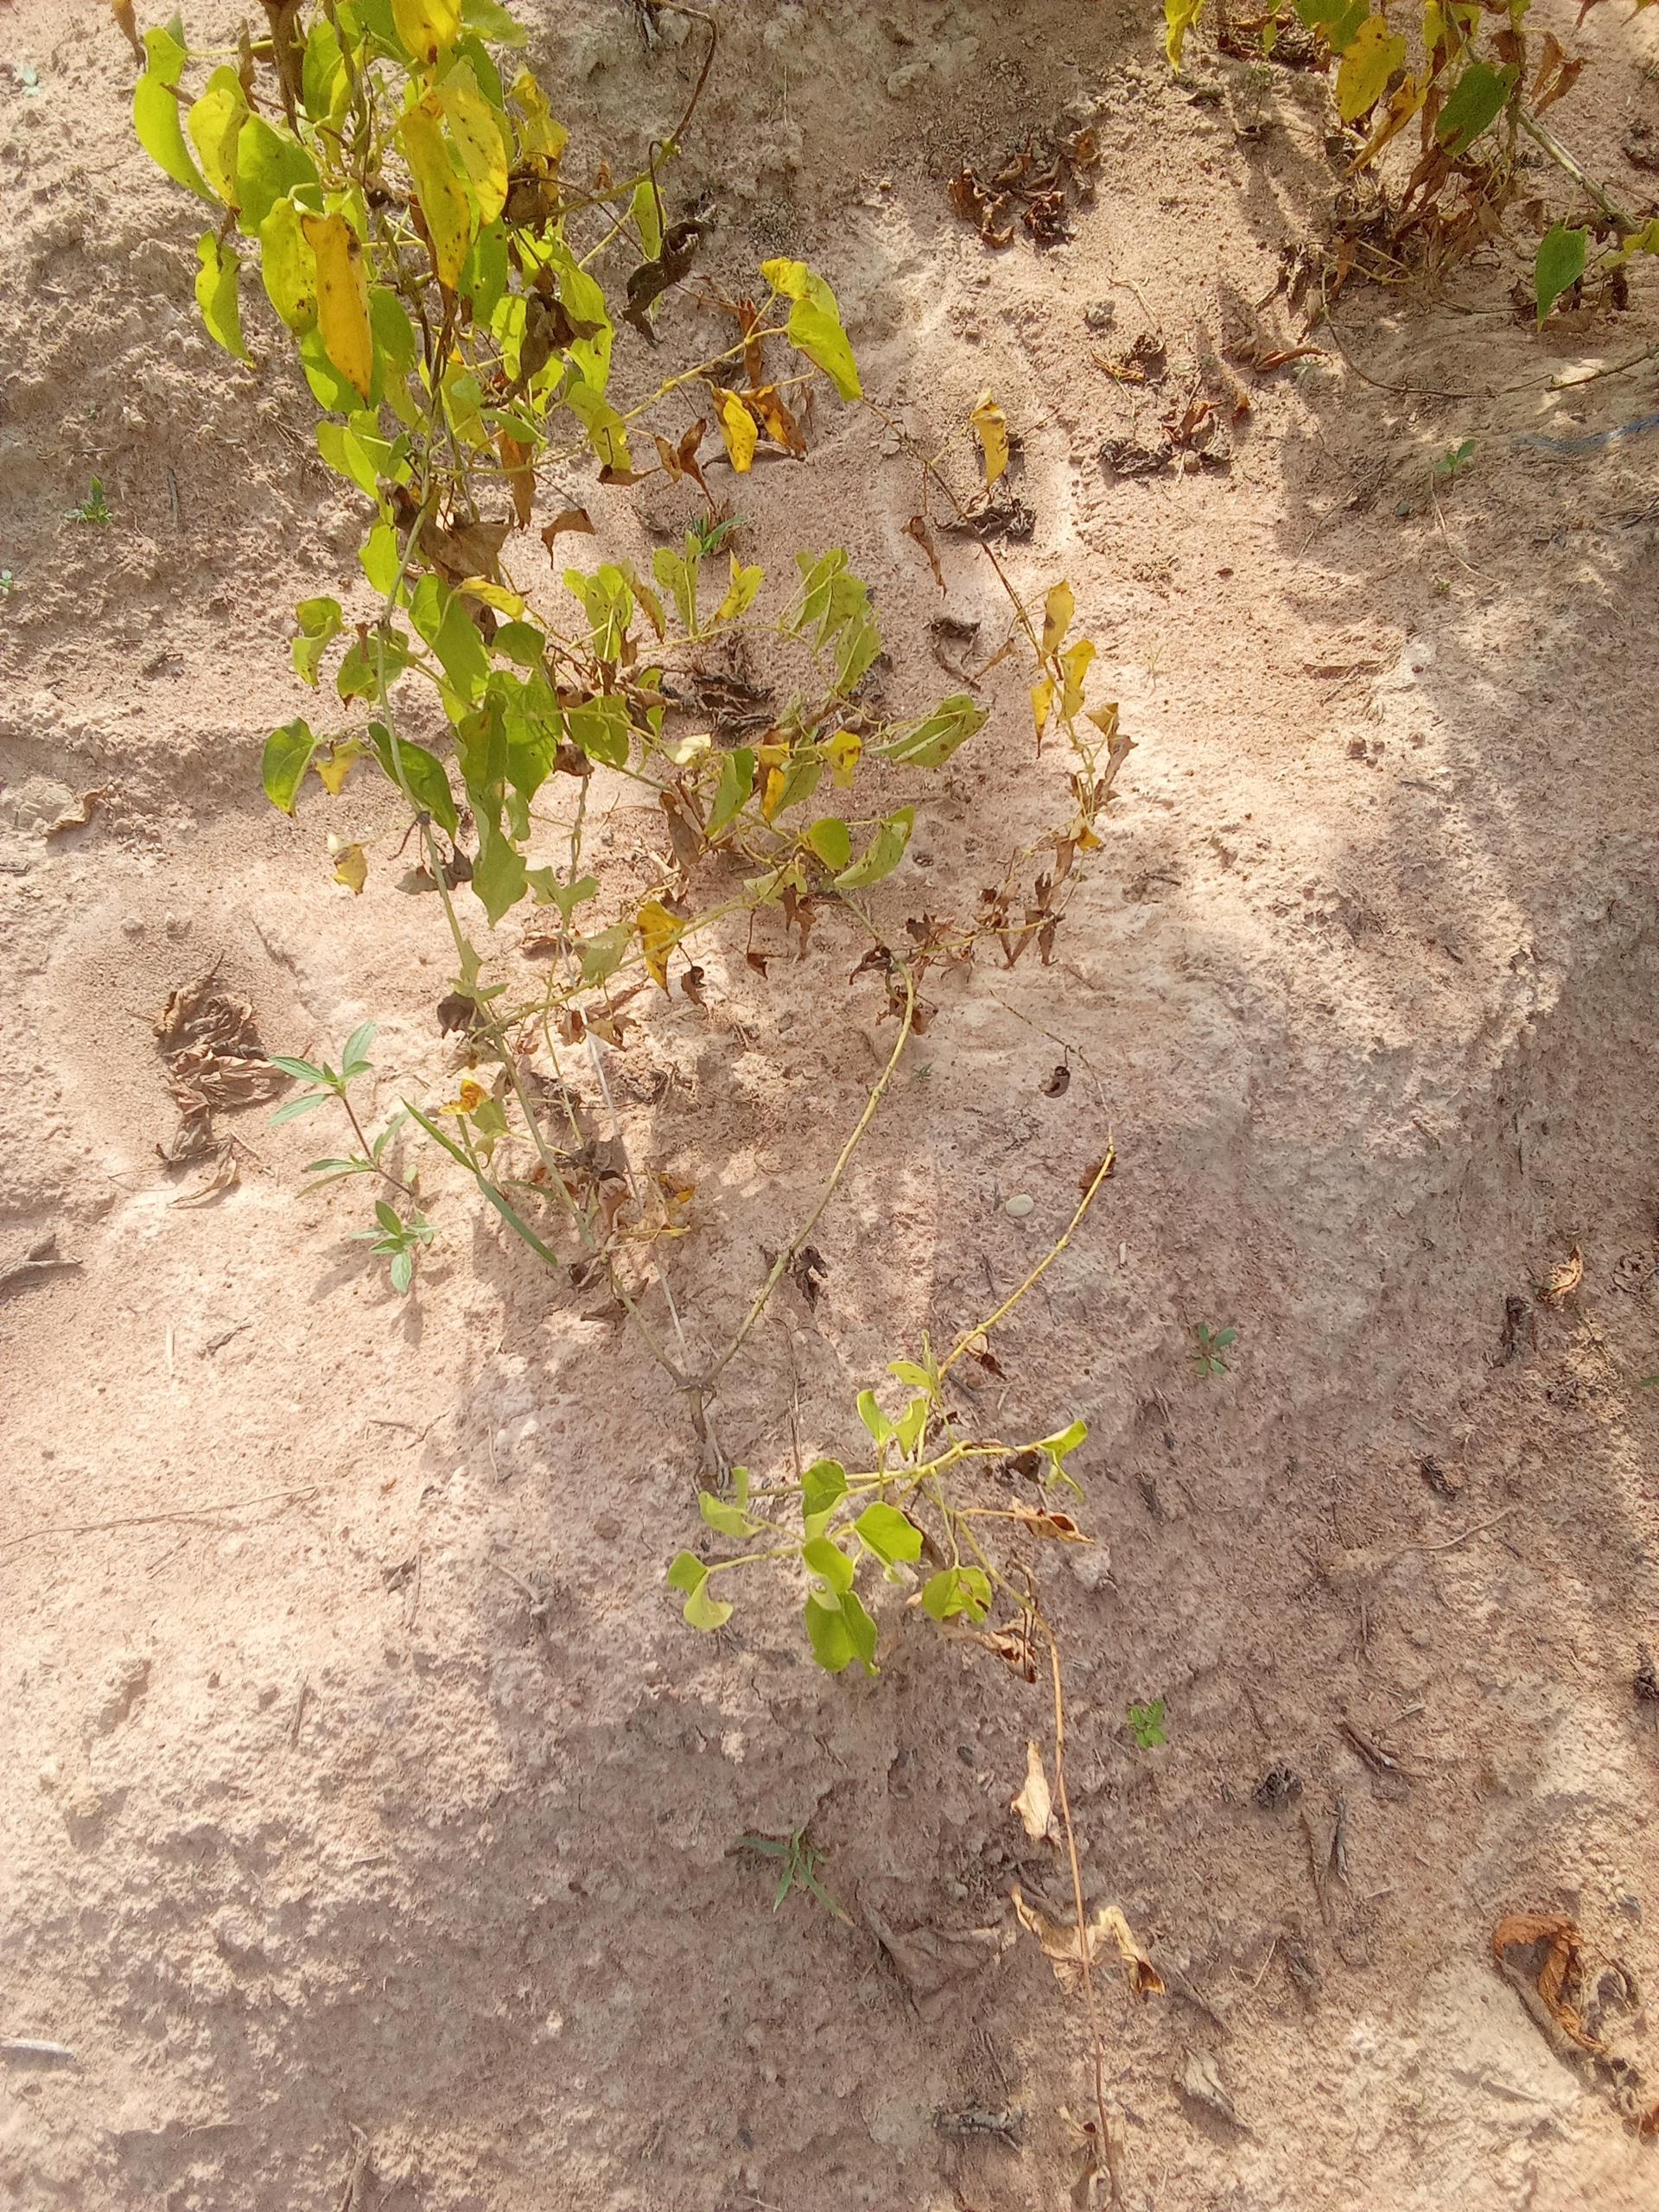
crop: yam
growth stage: maturity
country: Nigeria
